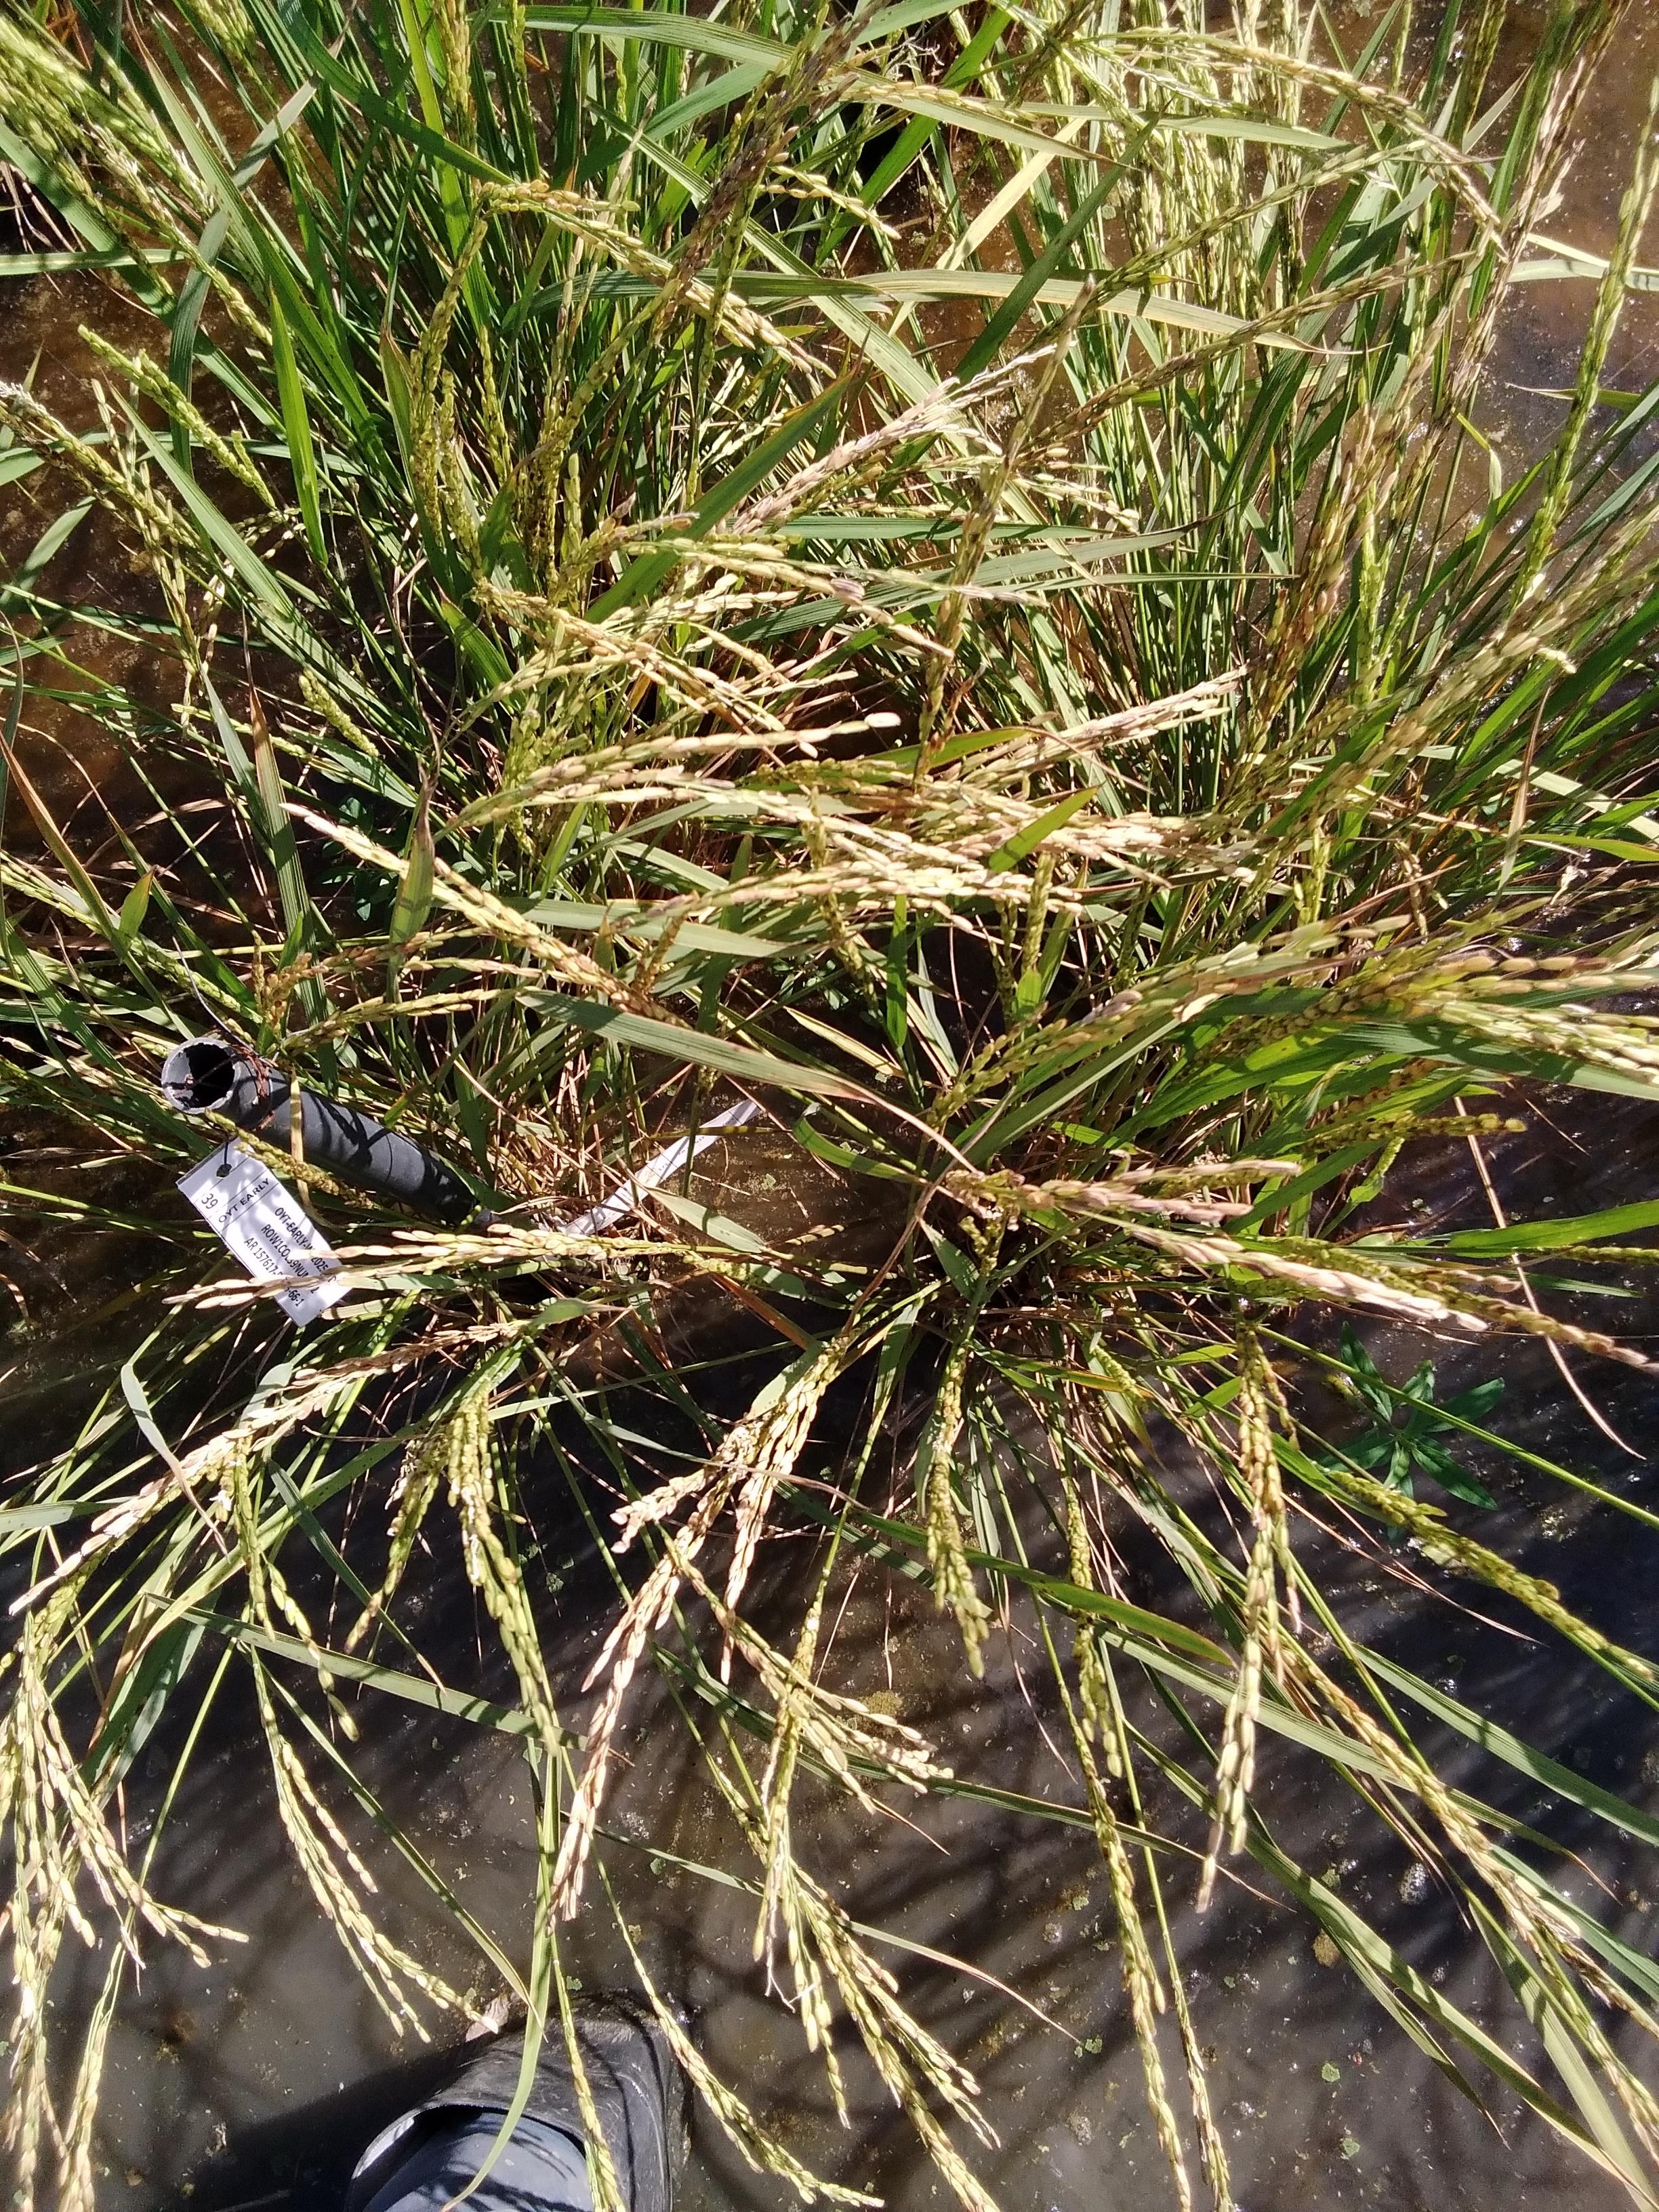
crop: rice
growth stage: stage dough
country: Senegal
